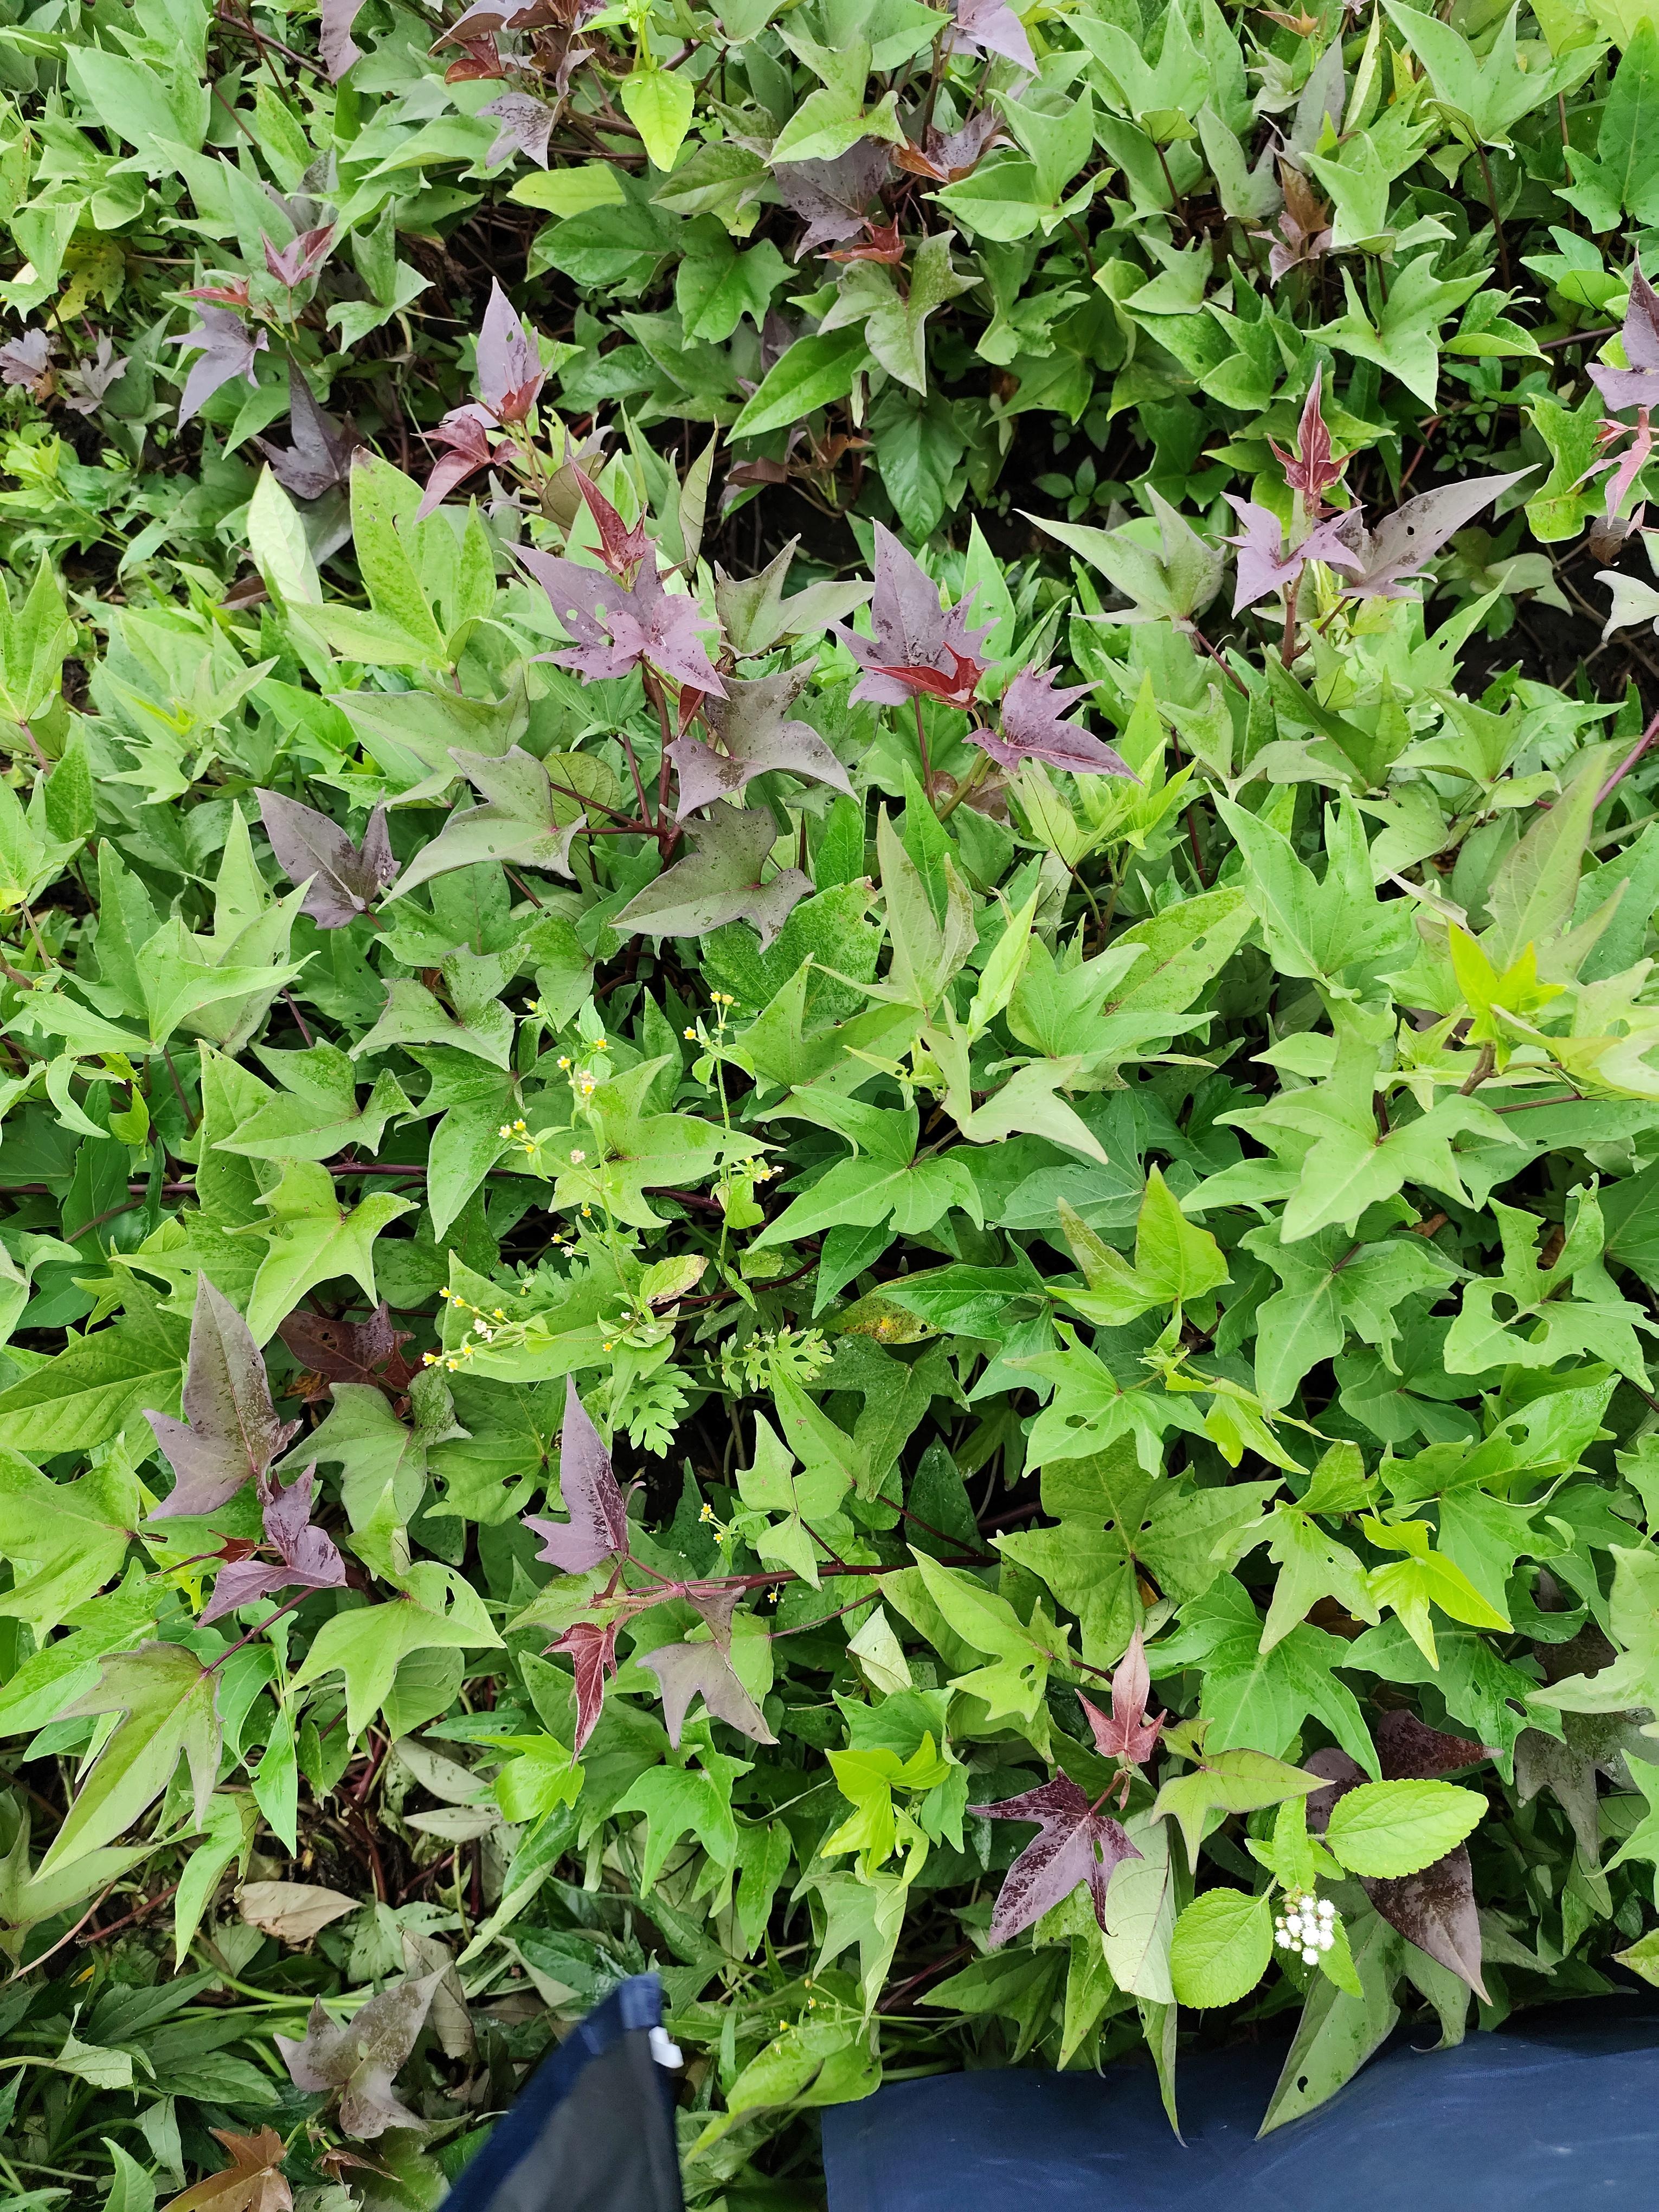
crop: sweet potato
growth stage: vegetative
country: Tanzania
